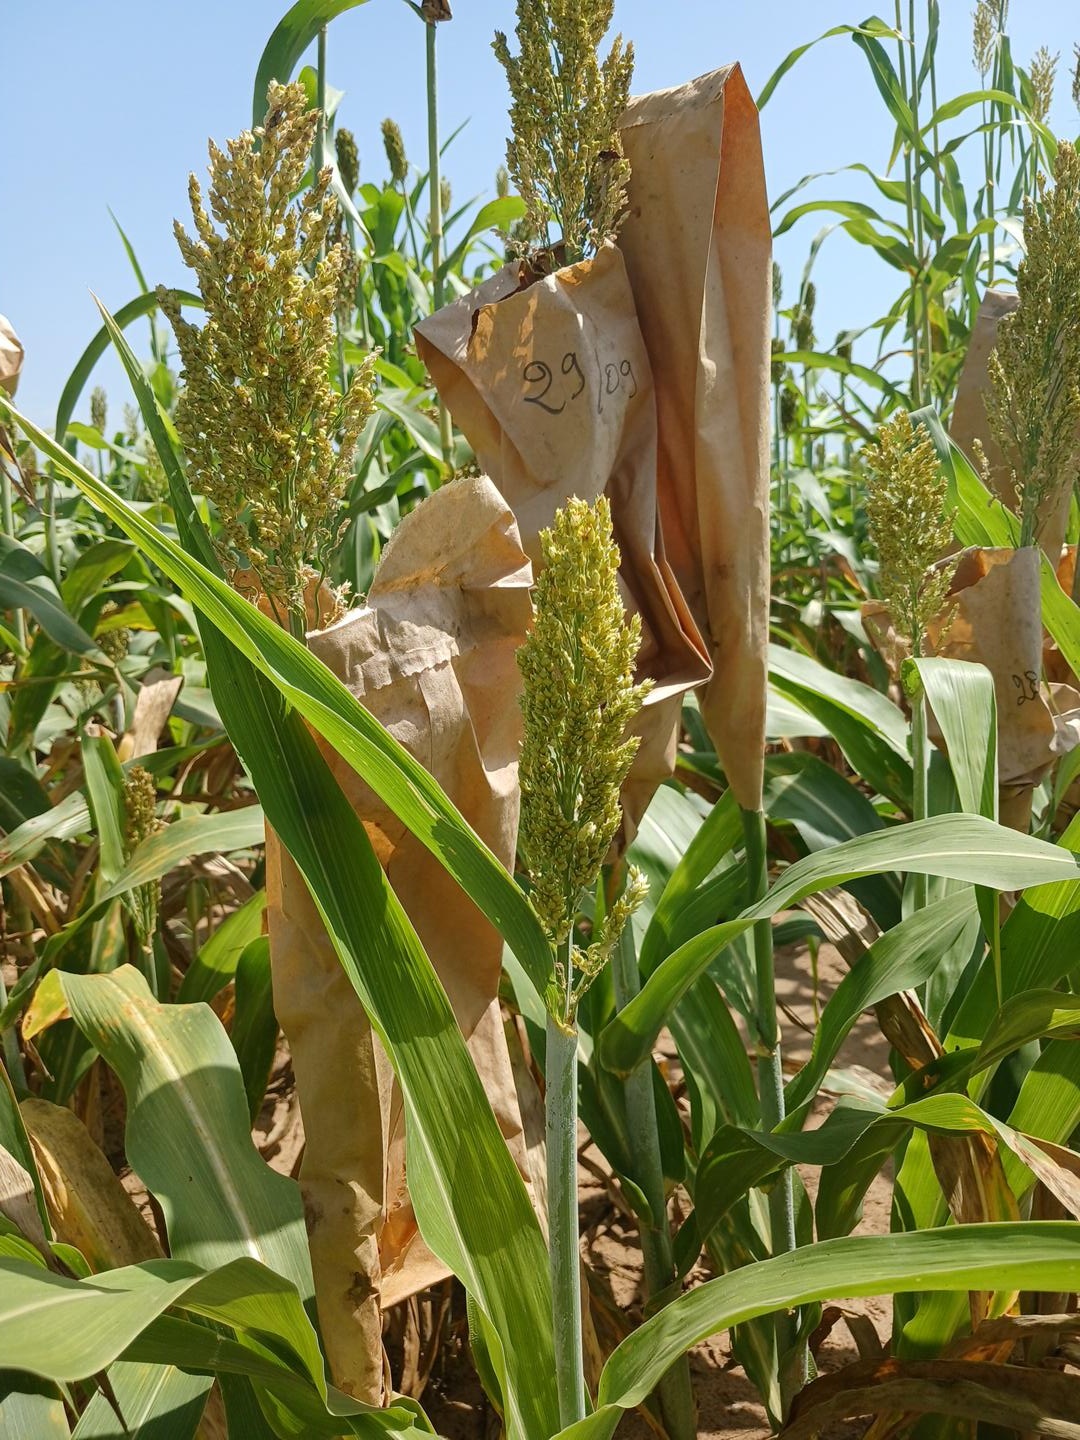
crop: sorghum
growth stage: flowering
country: Senegal
